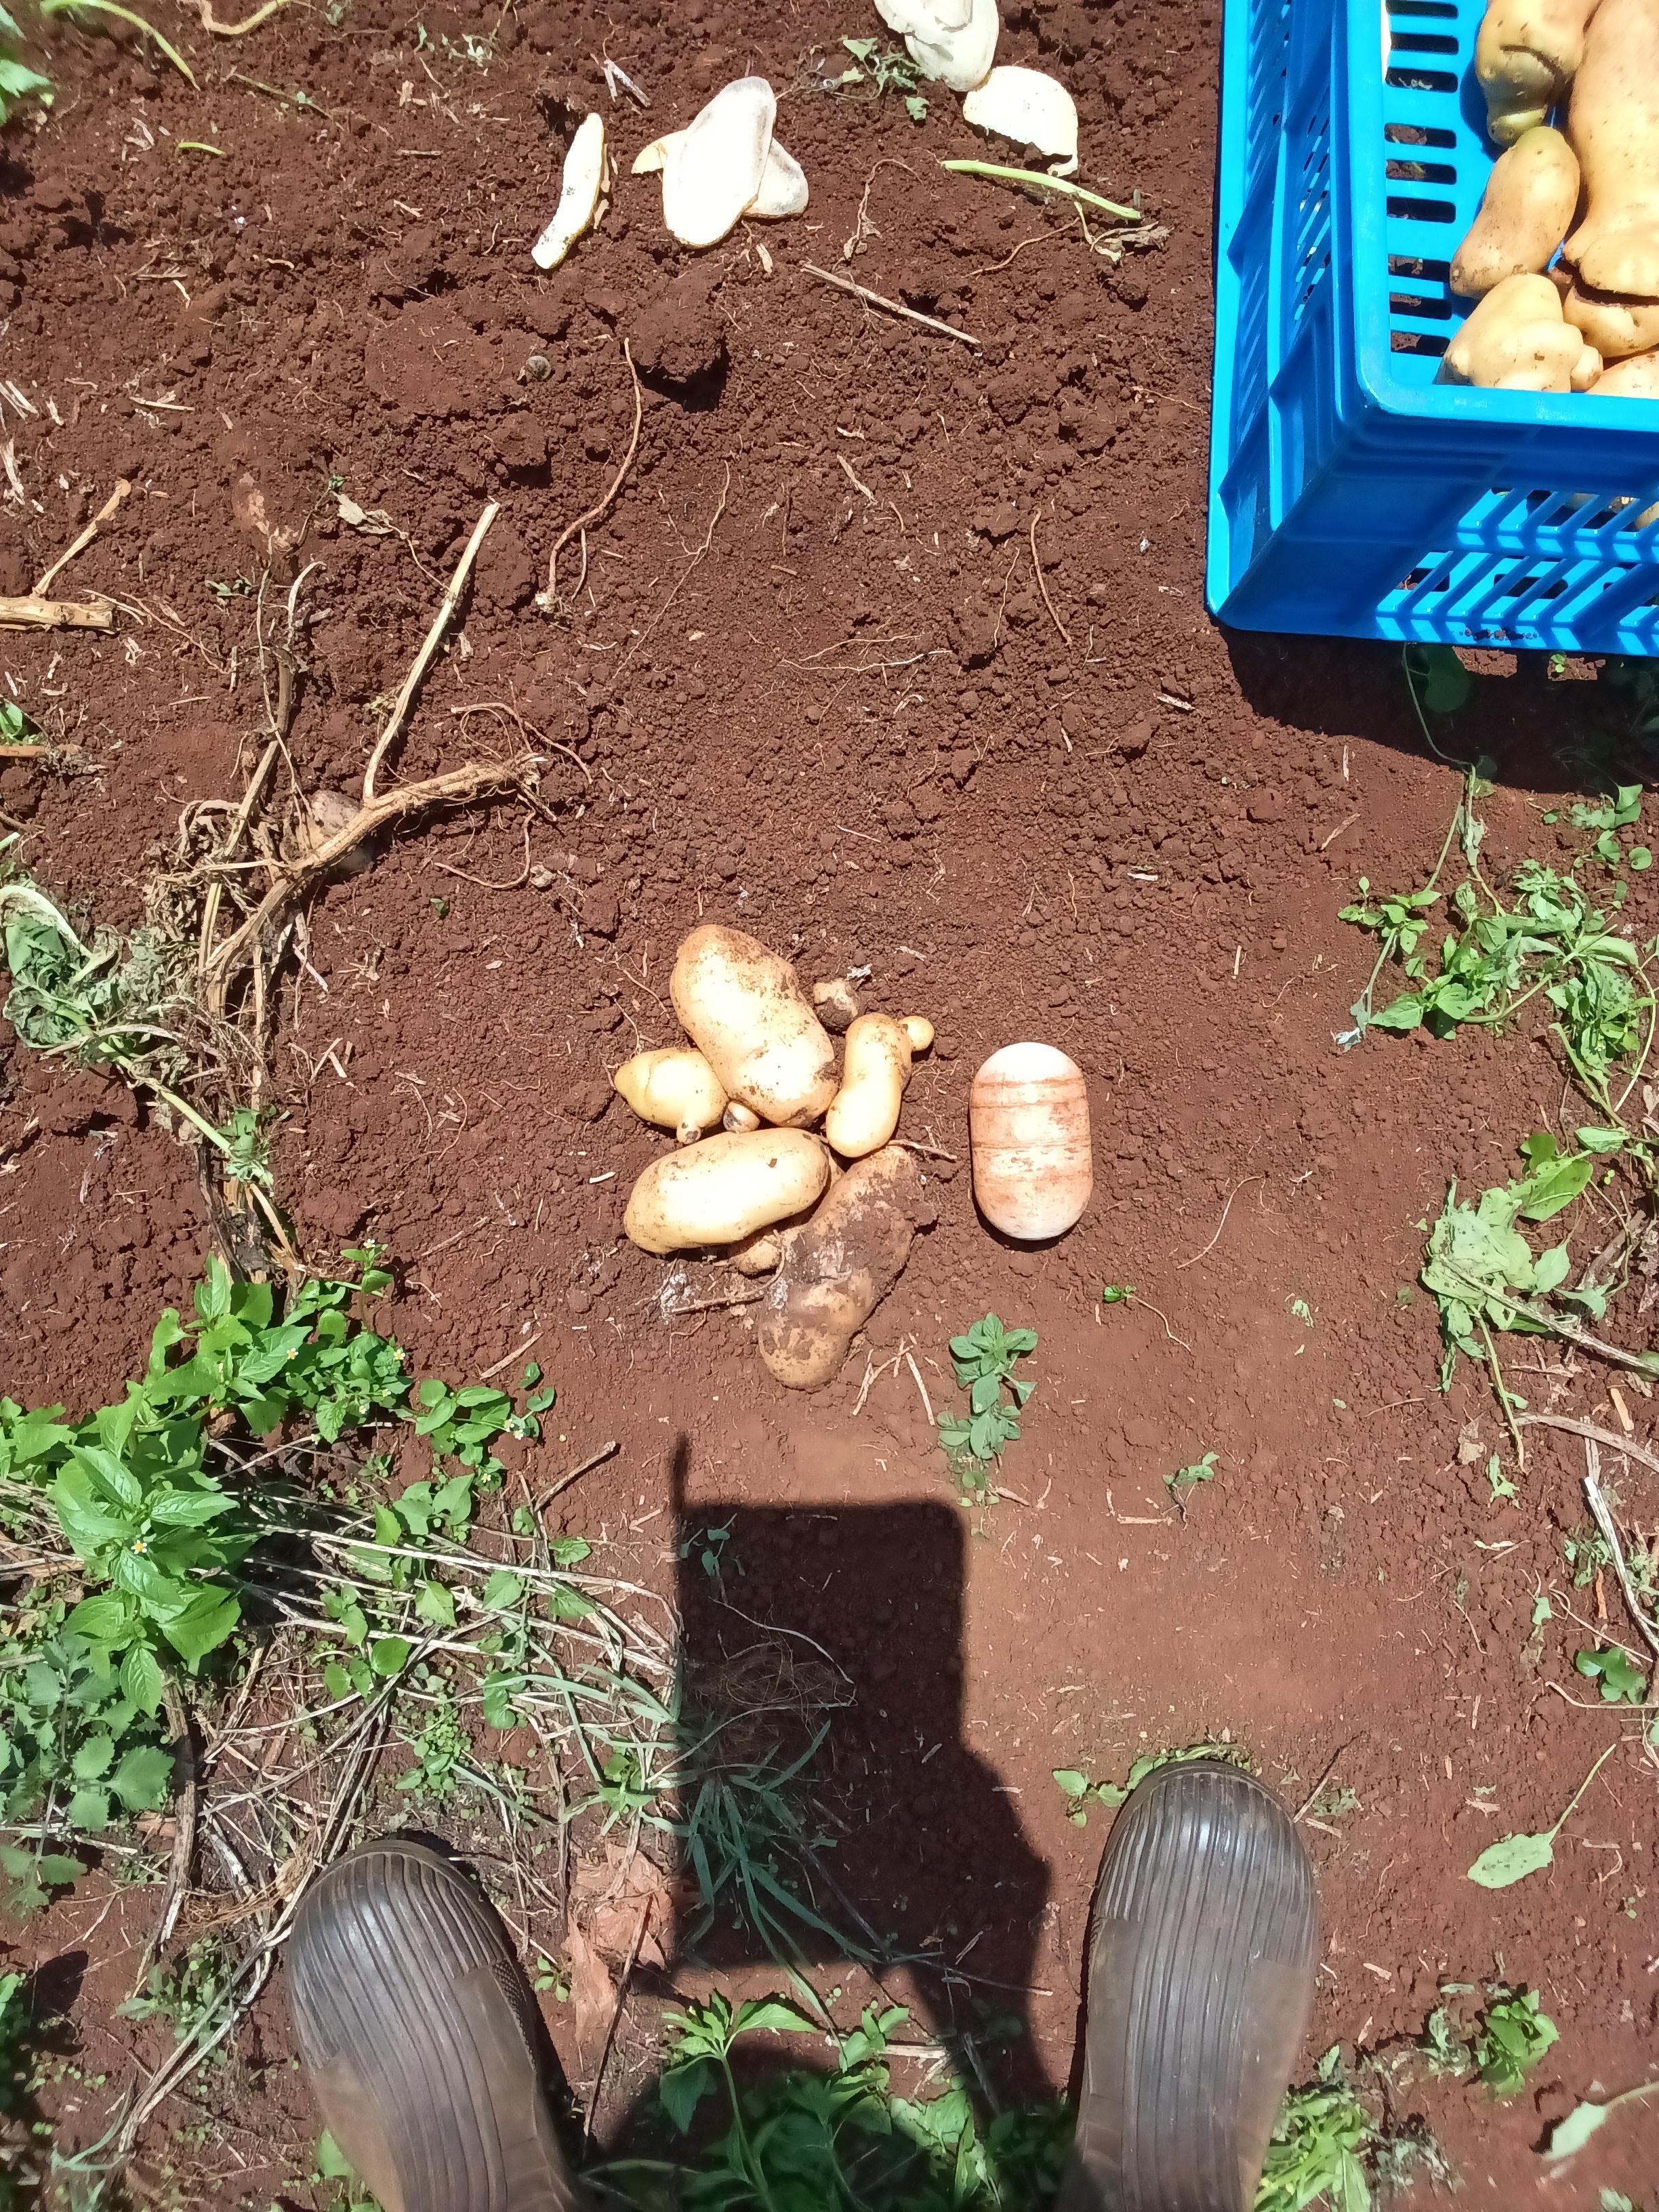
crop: potato
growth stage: harvest
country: Kenya
